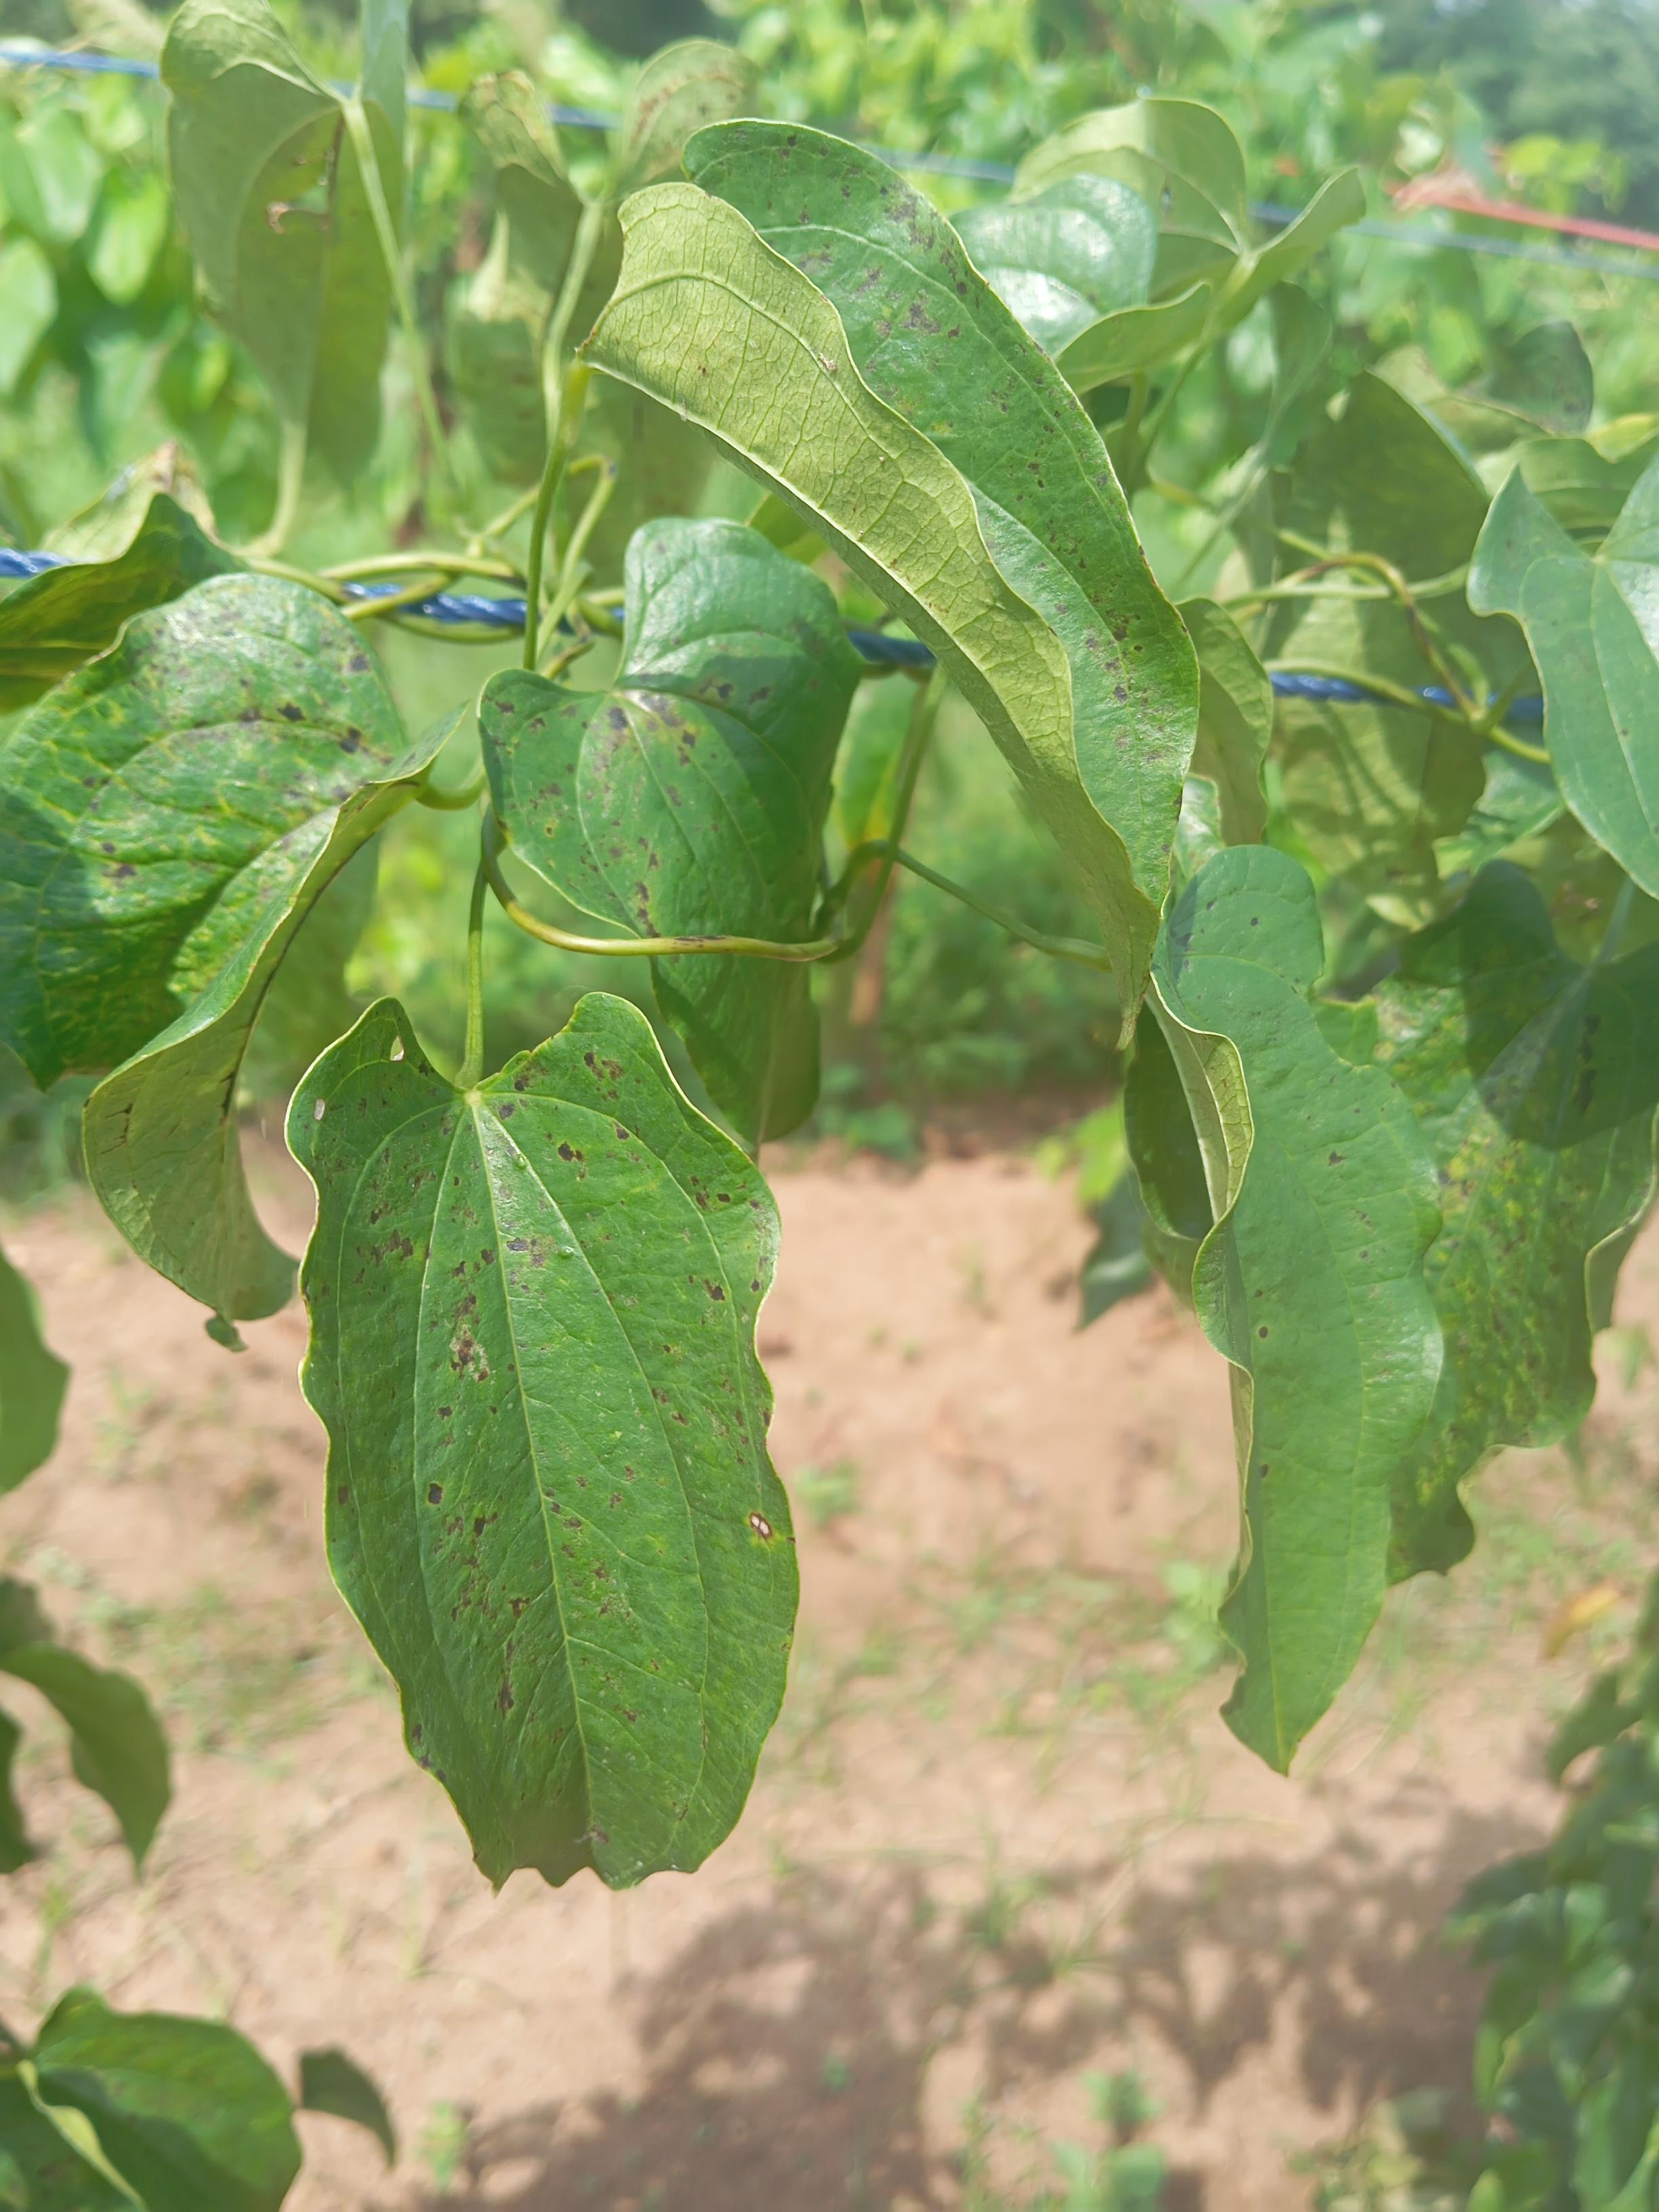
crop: yam
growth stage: sprouting emergence
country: Nigeria
